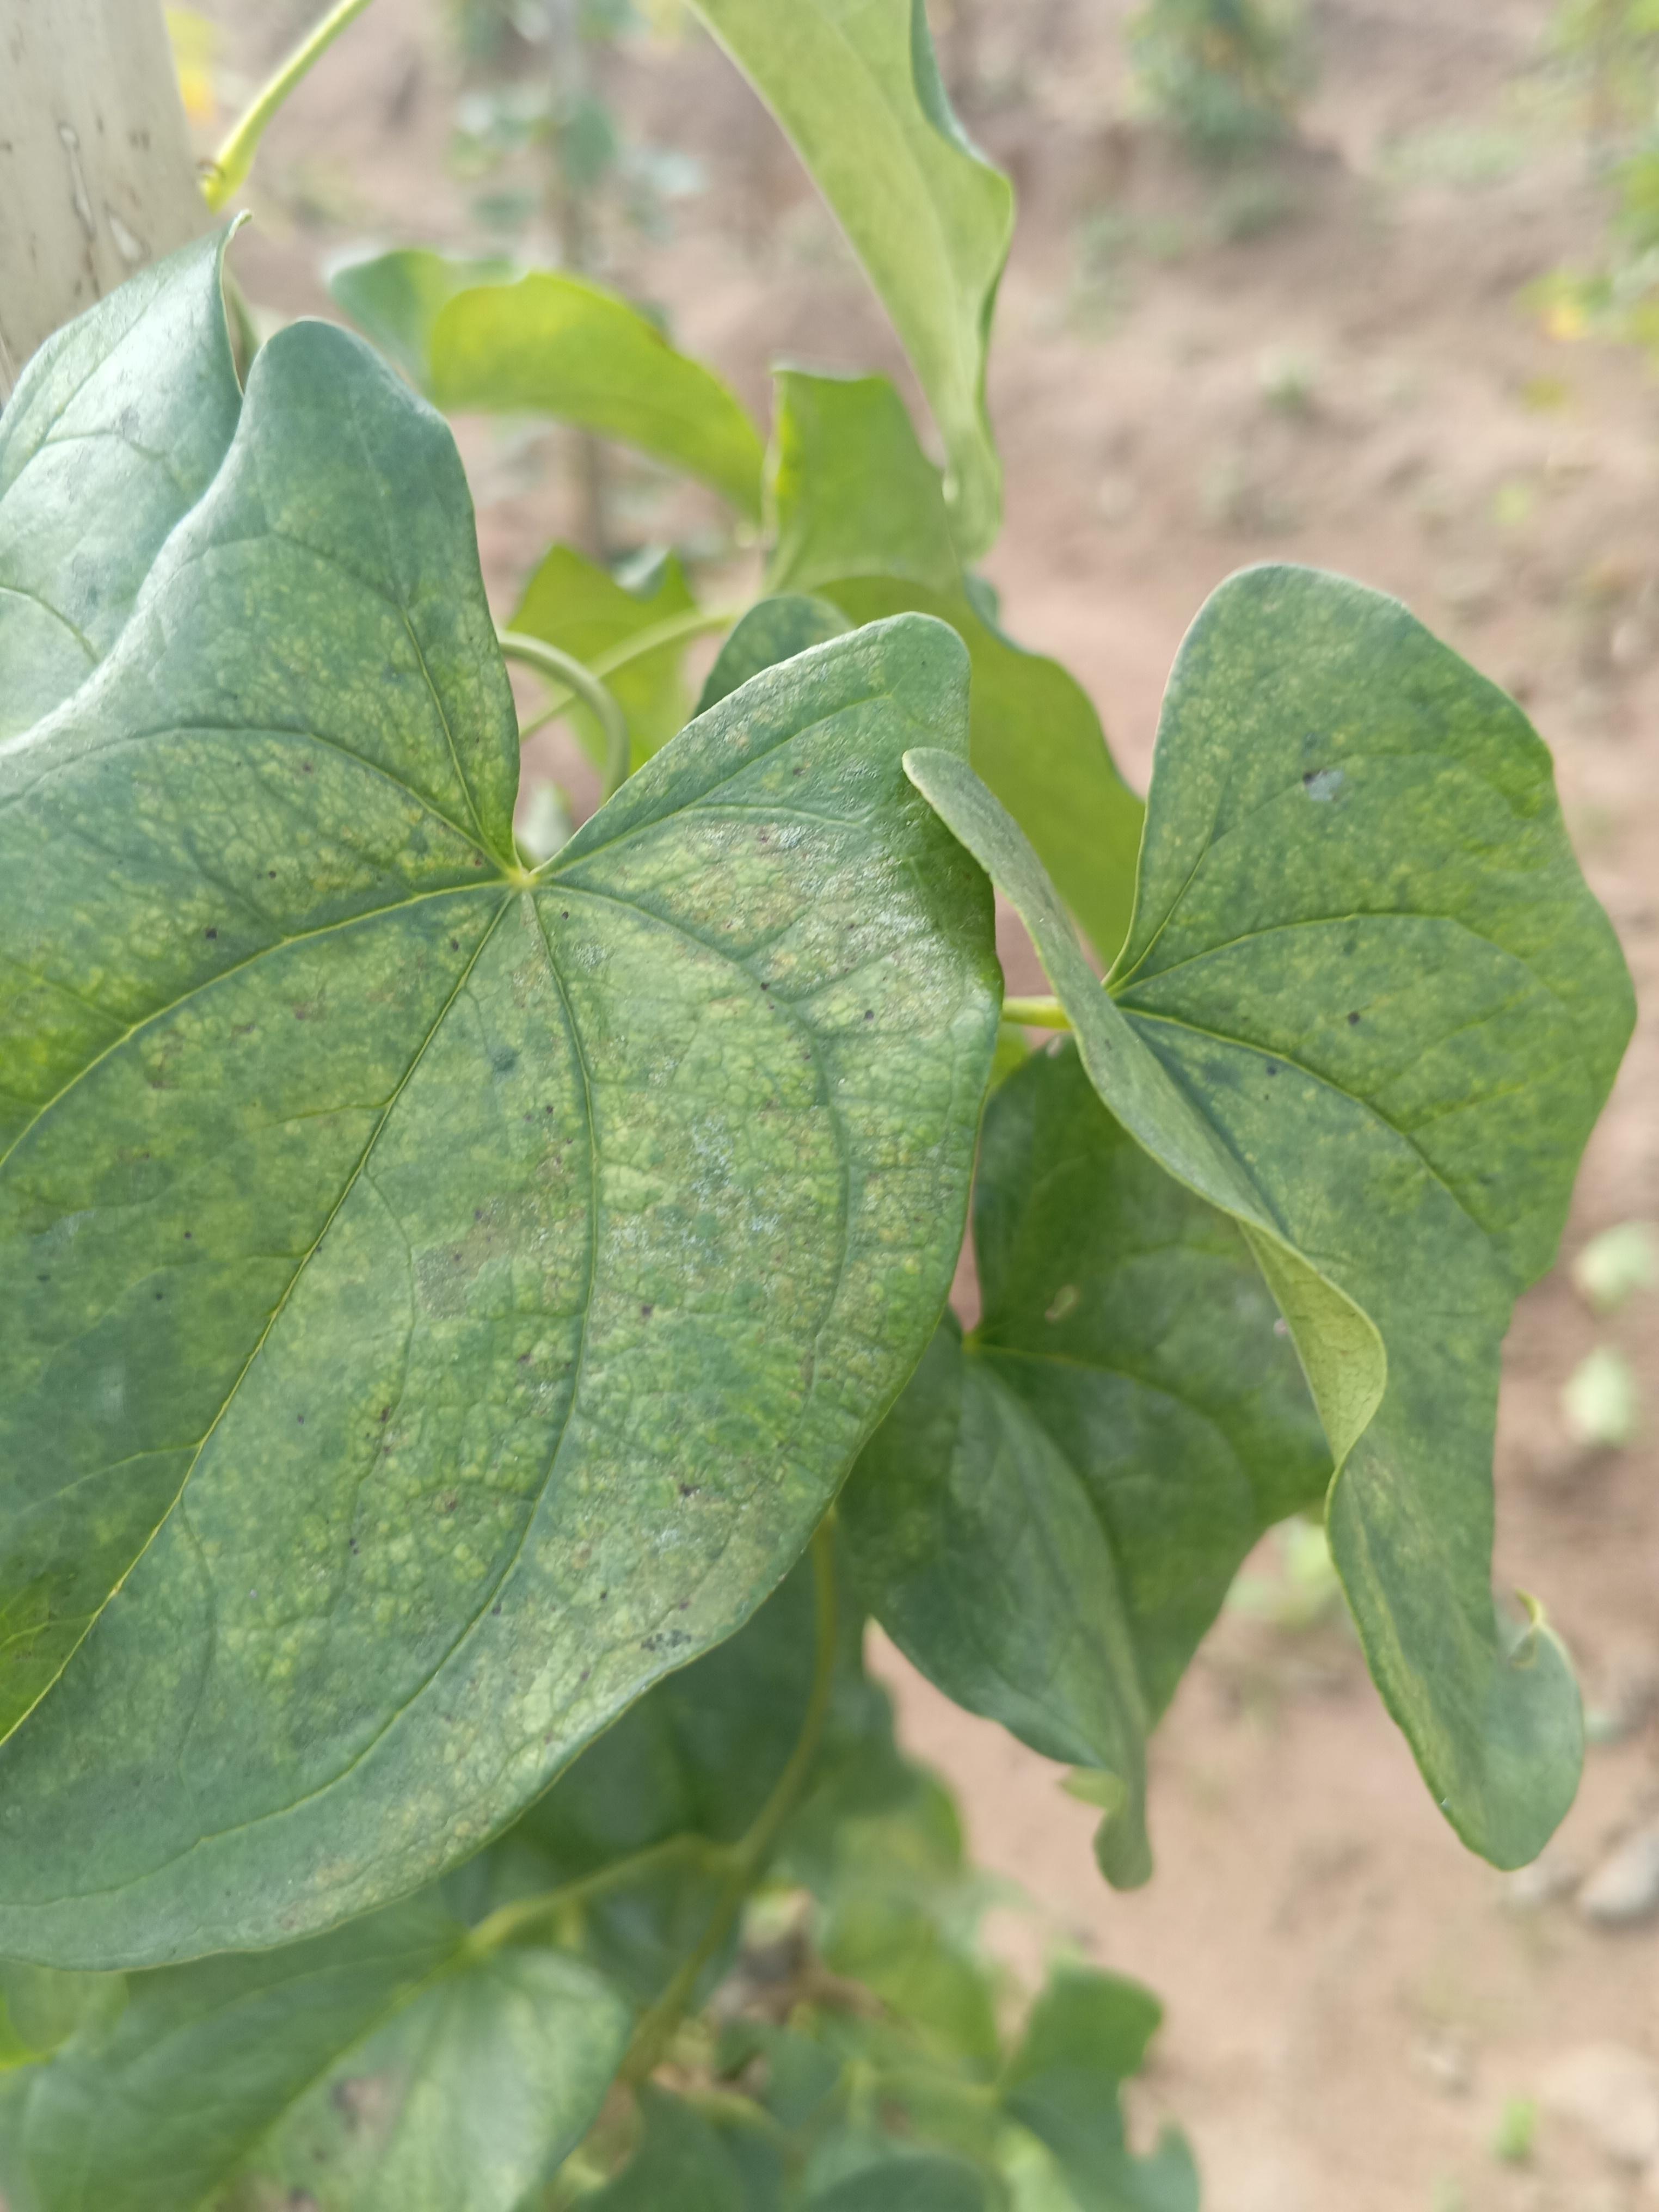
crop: yam
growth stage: maturity
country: Nigeria
